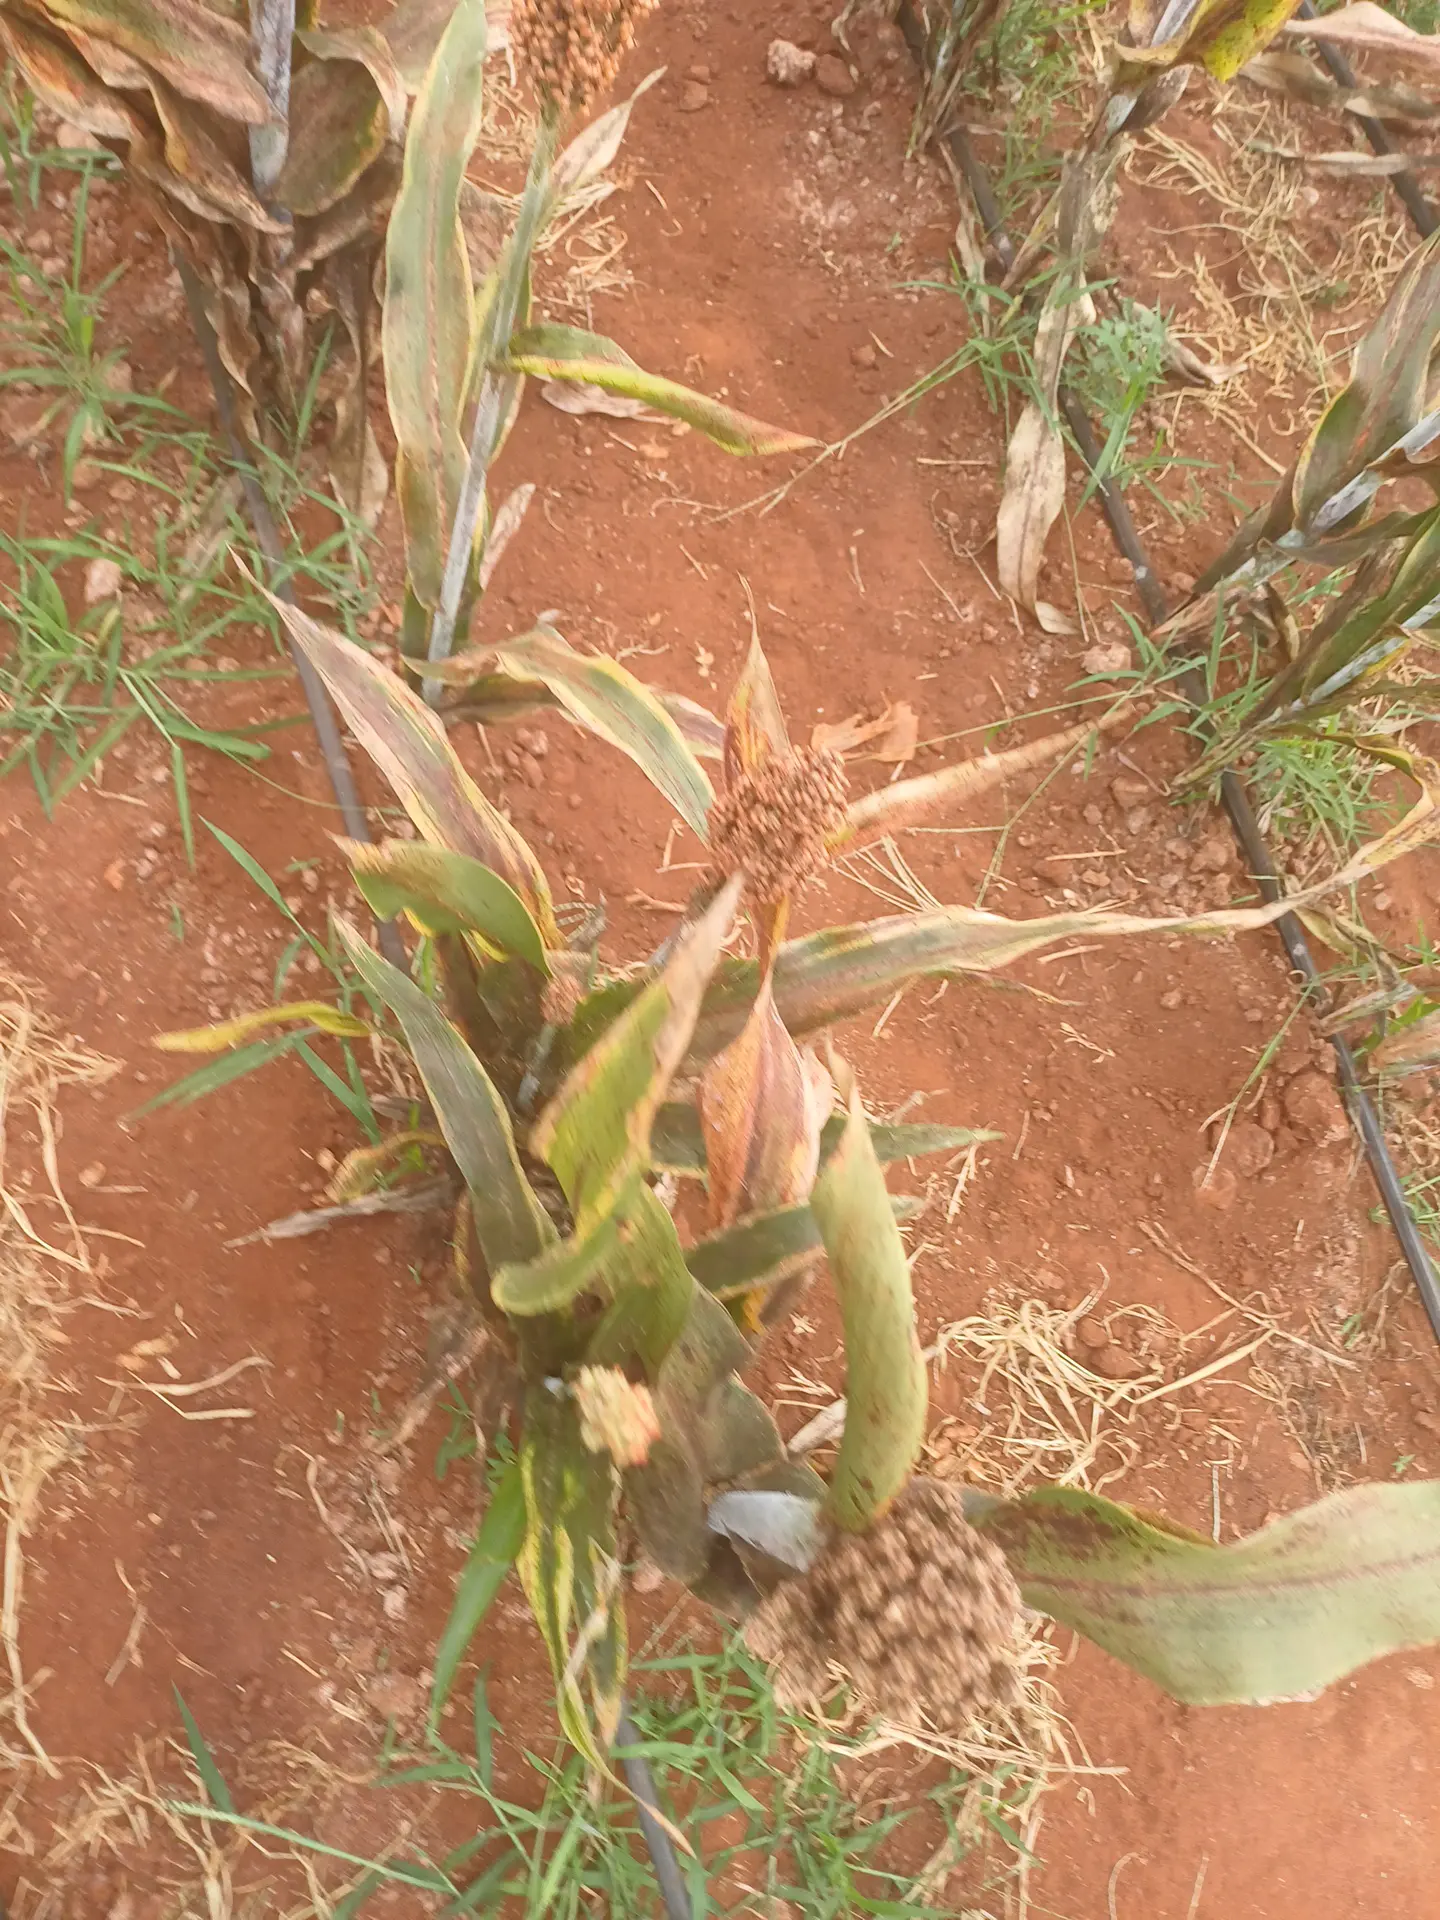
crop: sorghum
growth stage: maturity
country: Kenya
